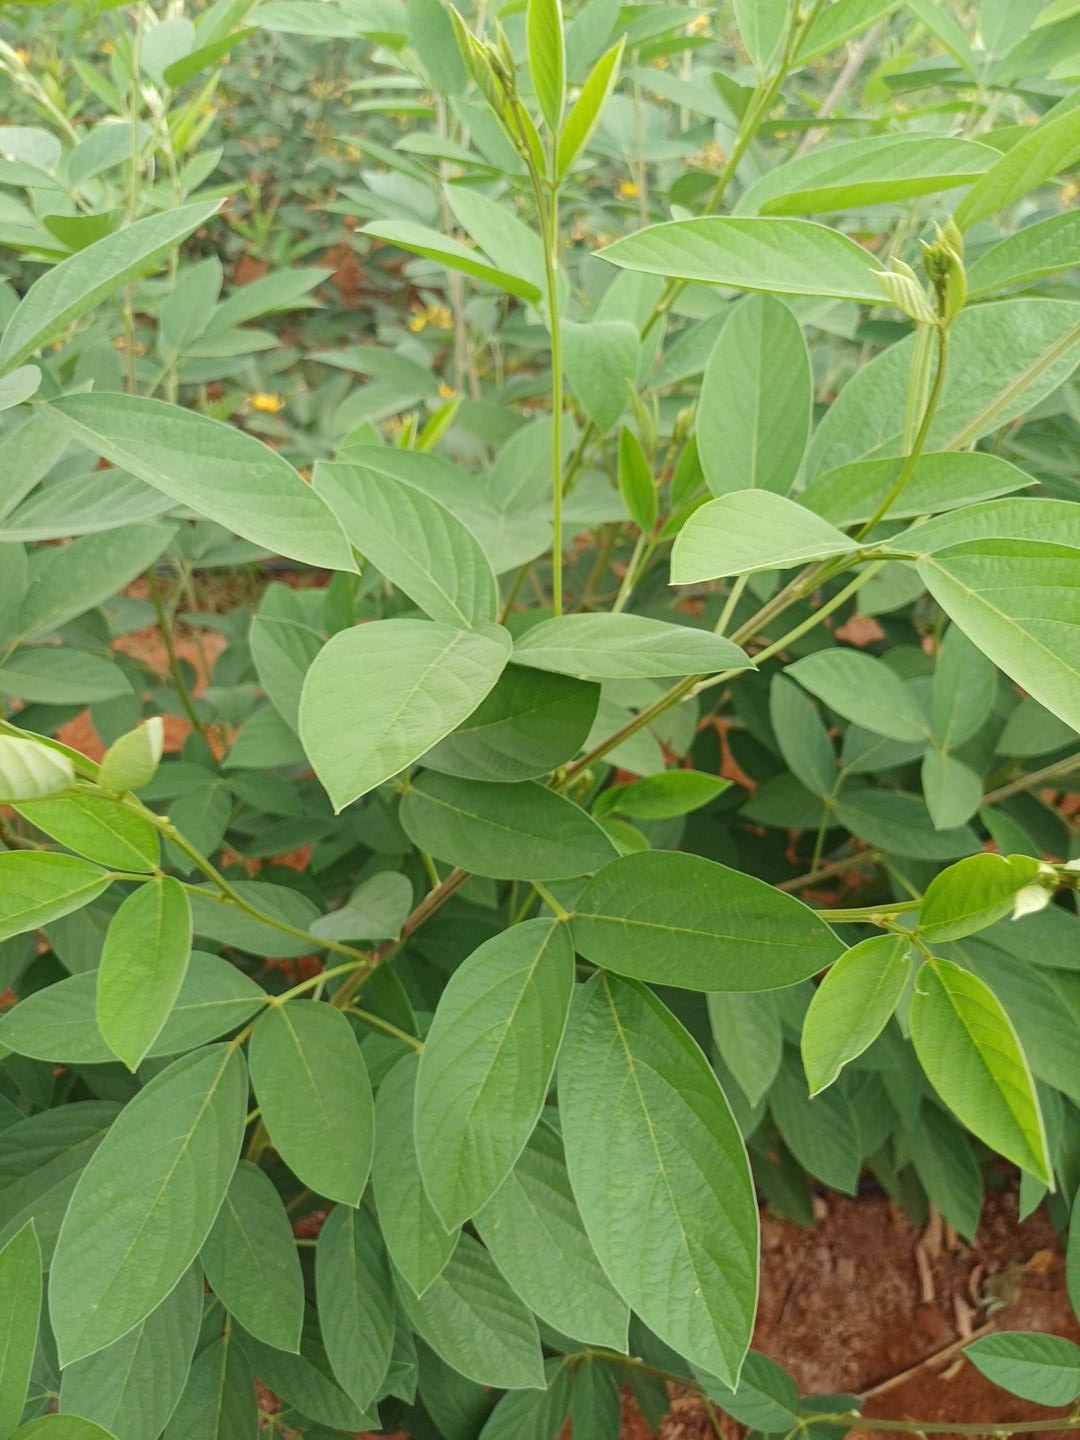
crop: pigeonpea
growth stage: development pod
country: Kenya
